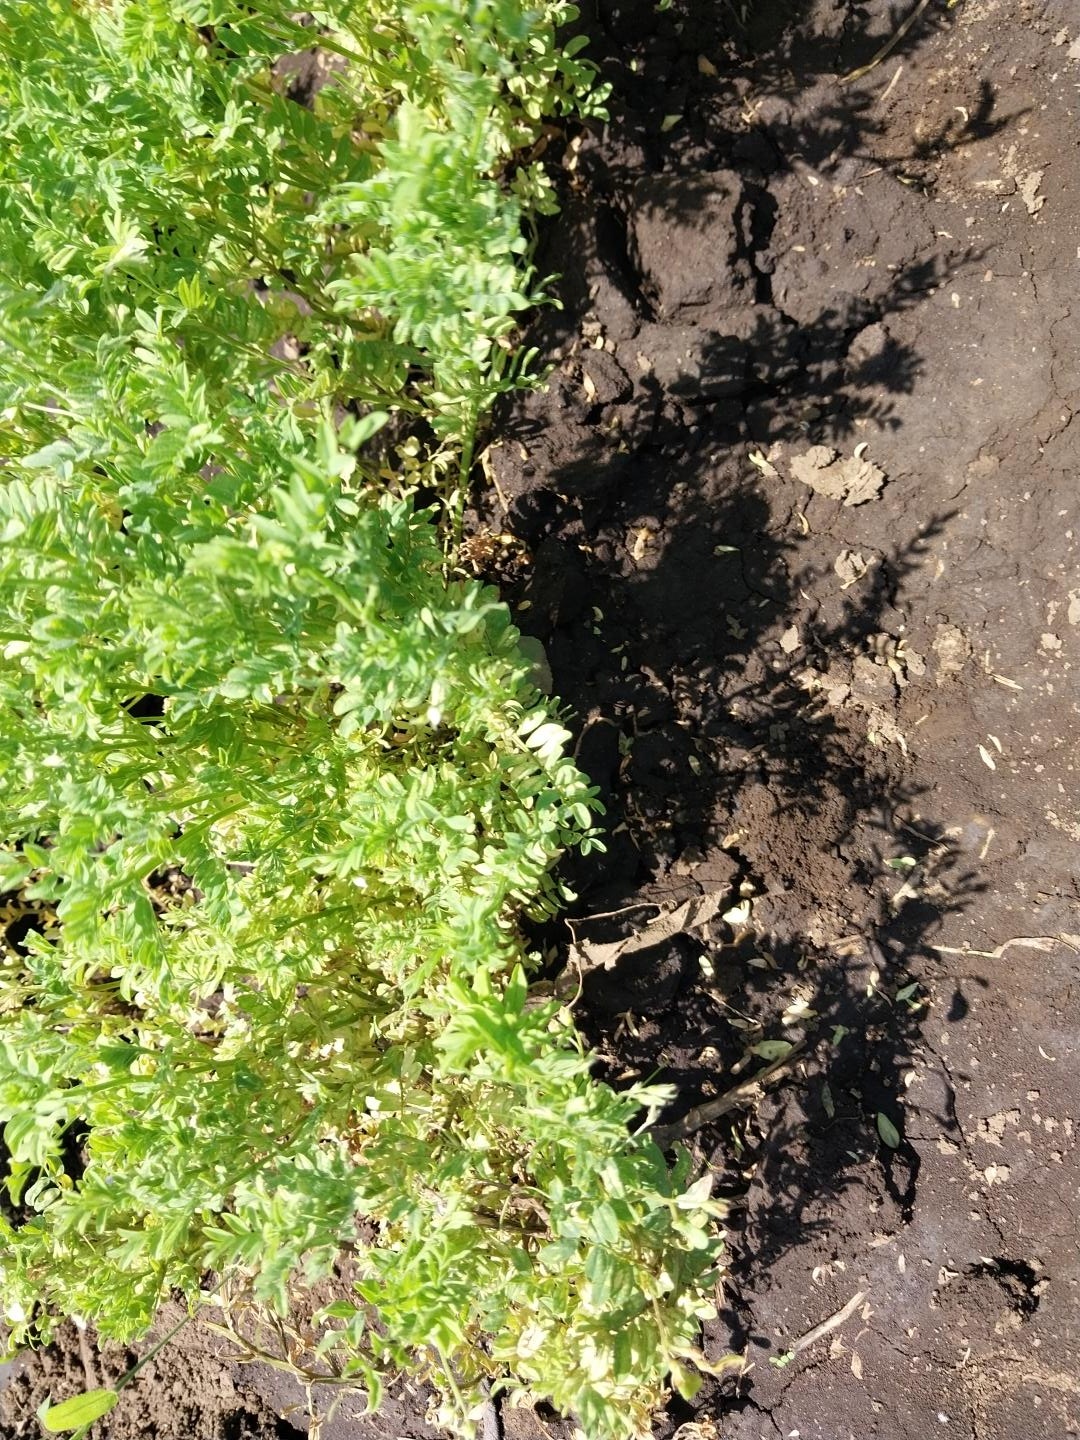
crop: lentil
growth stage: flowering
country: Tanzania
